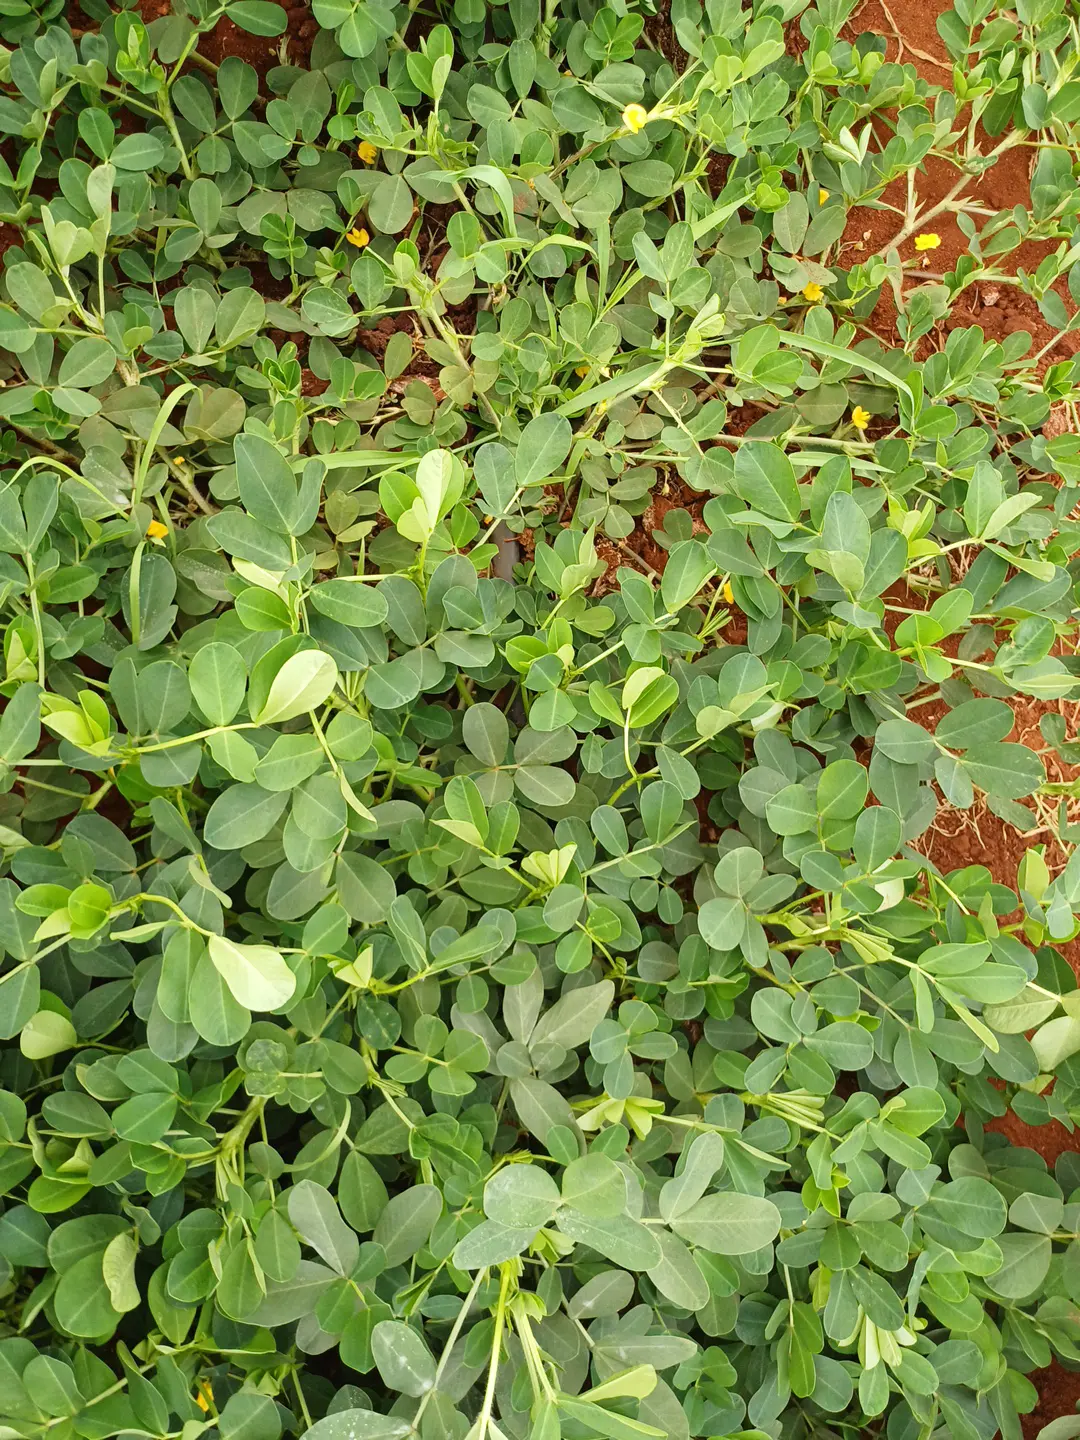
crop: groundnut
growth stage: flowering
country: Kenya
